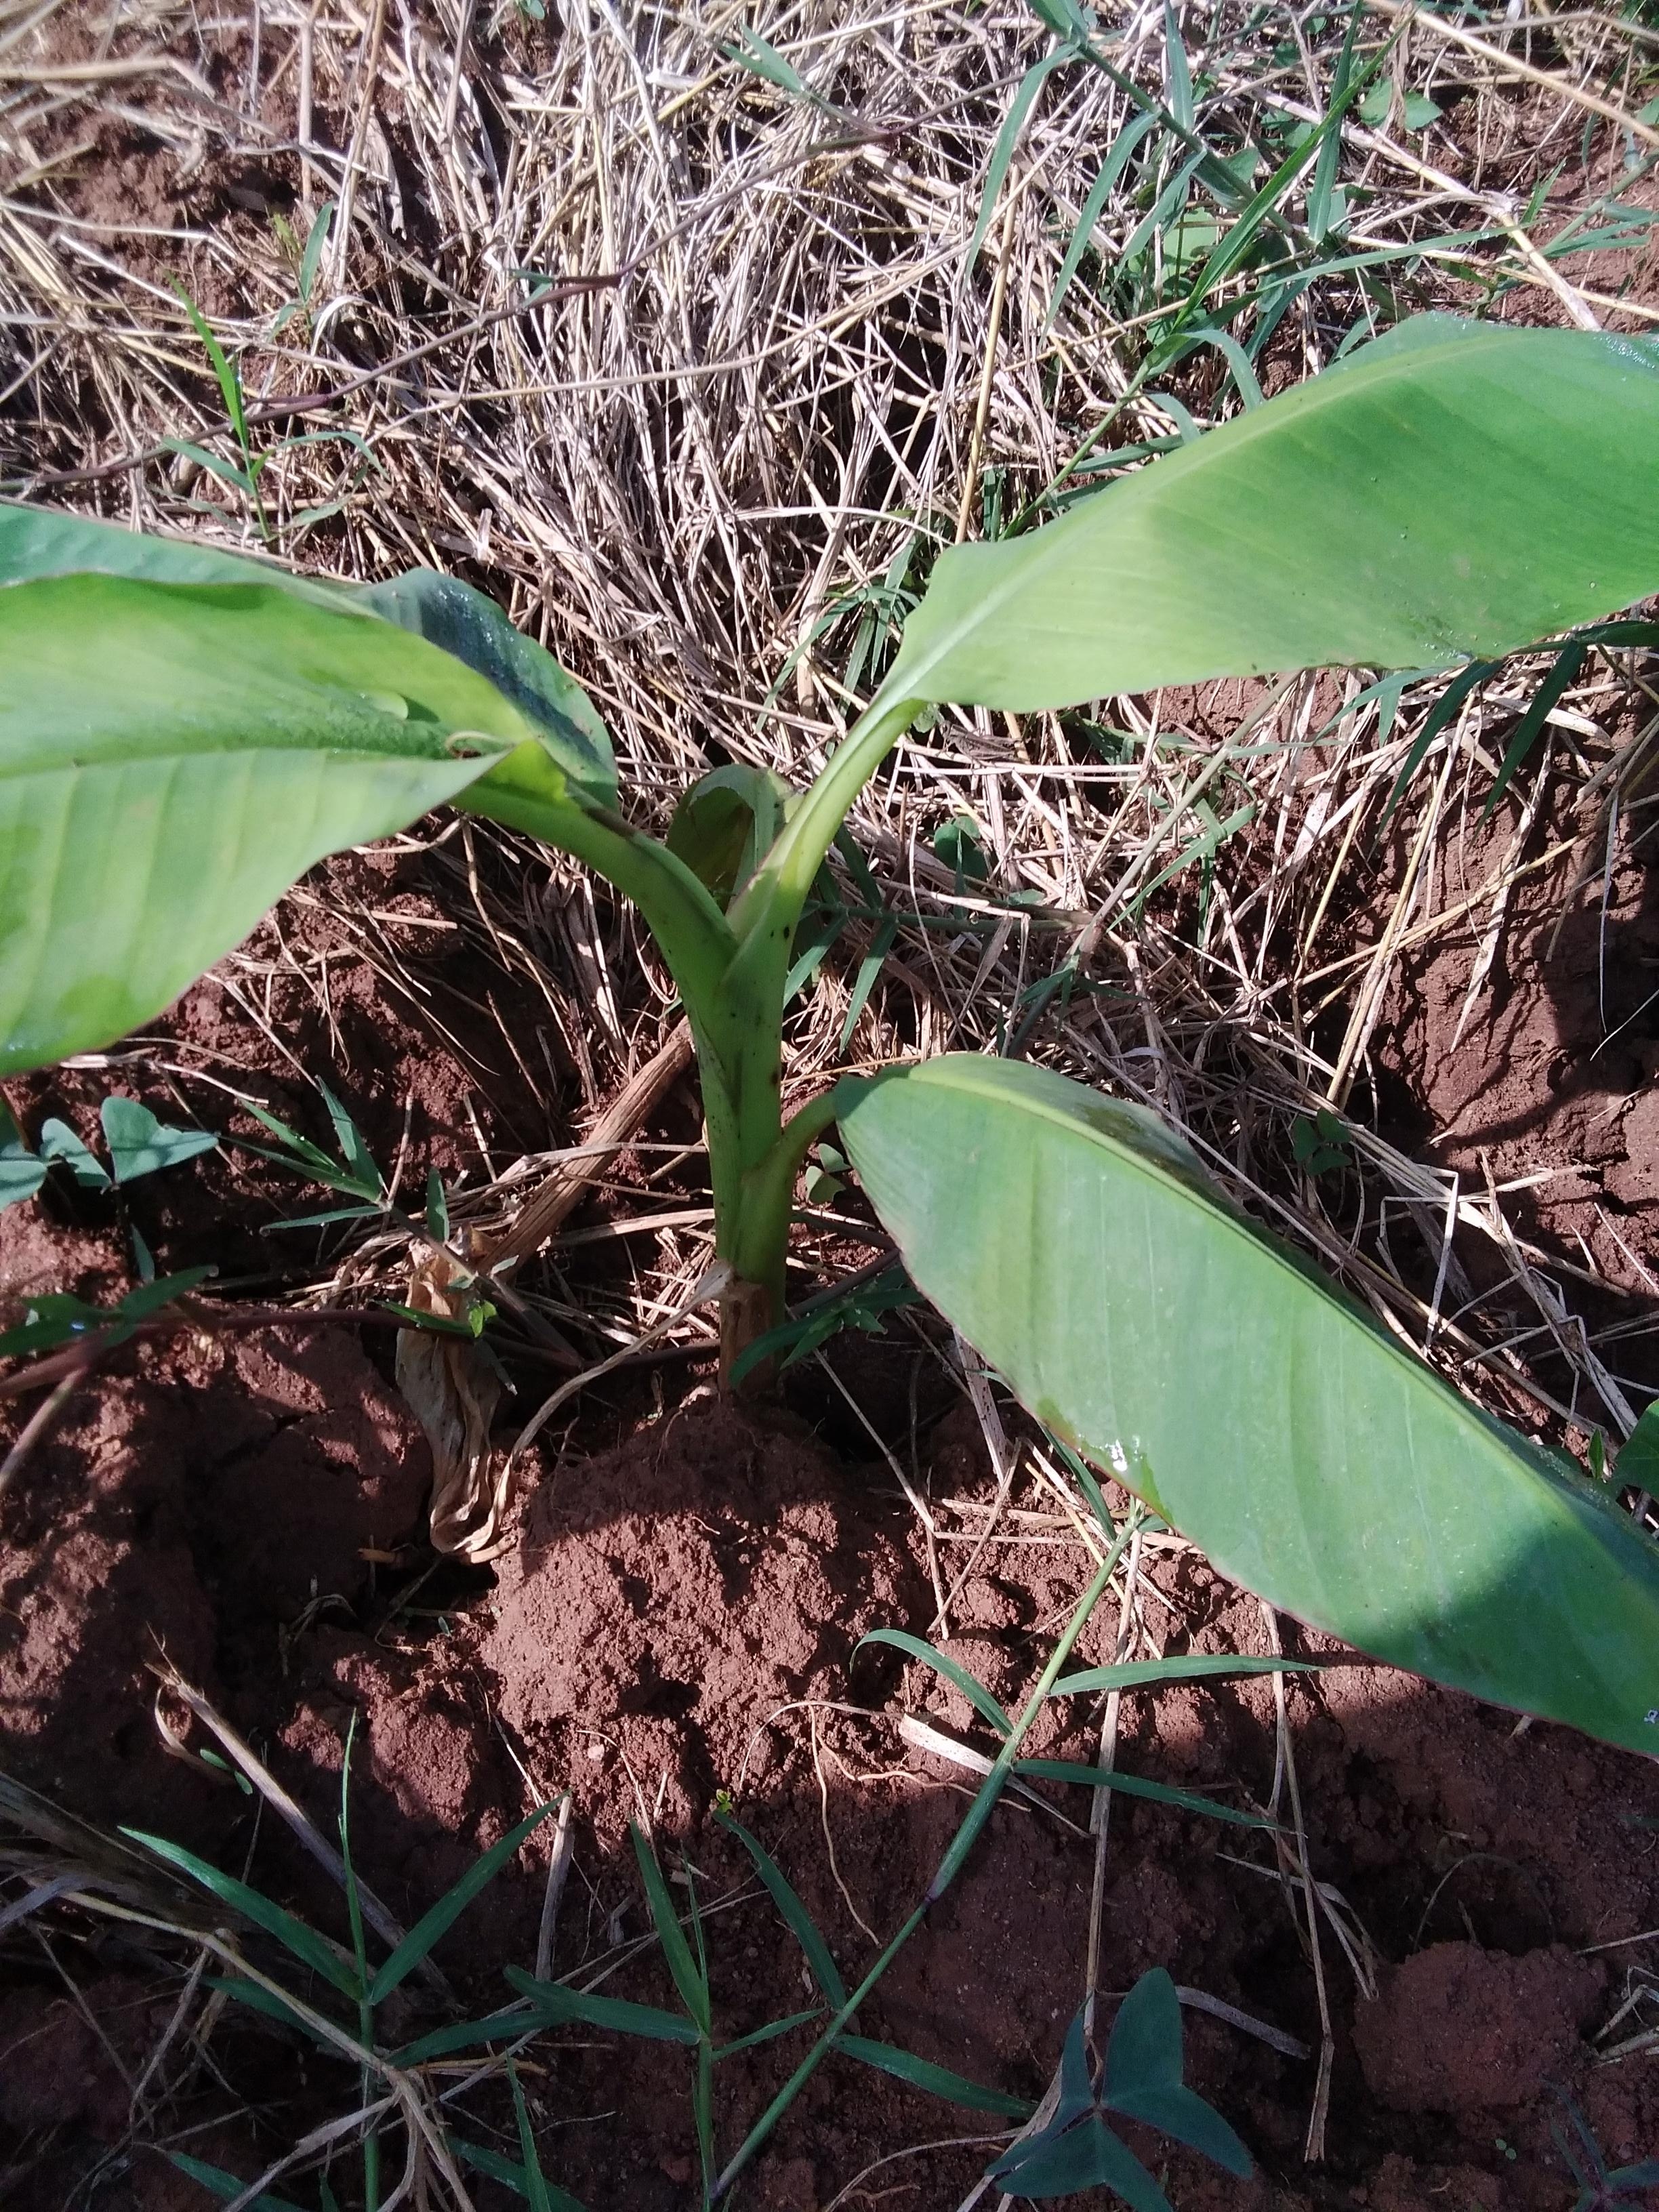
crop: banana
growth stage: vegetative
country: Tanzania
